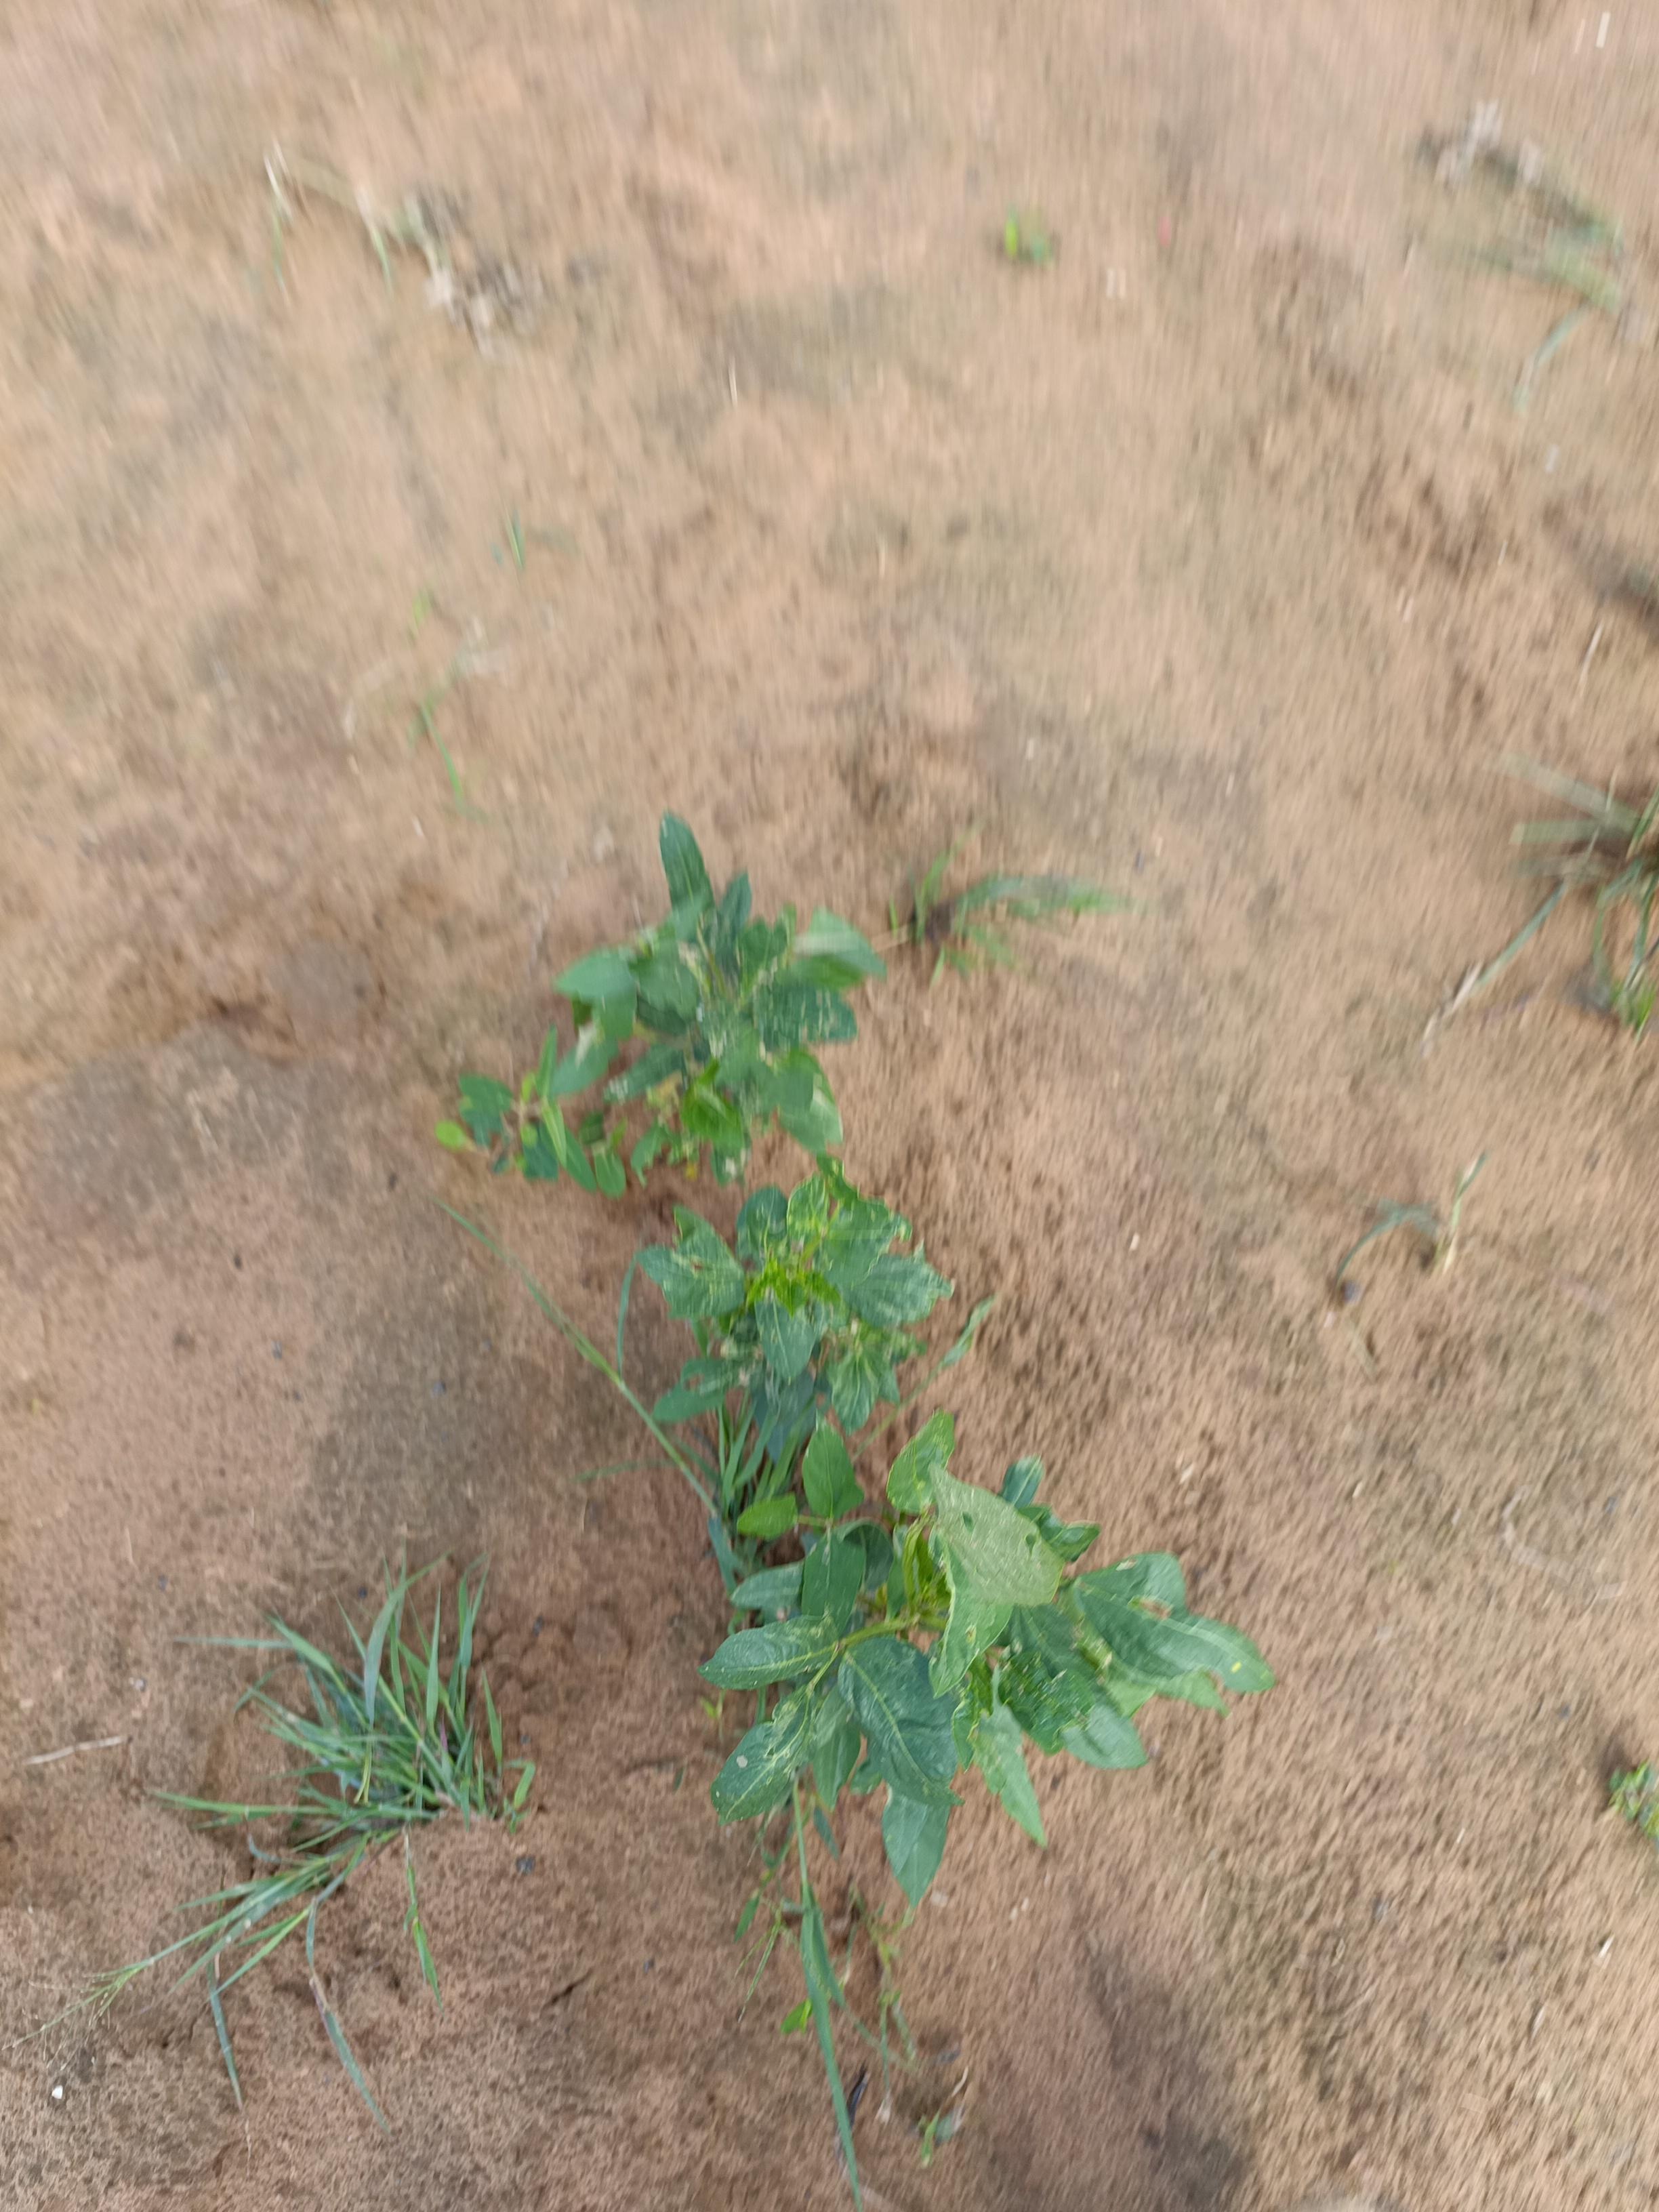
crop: cowpea
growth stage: emergence
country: Nigeria
